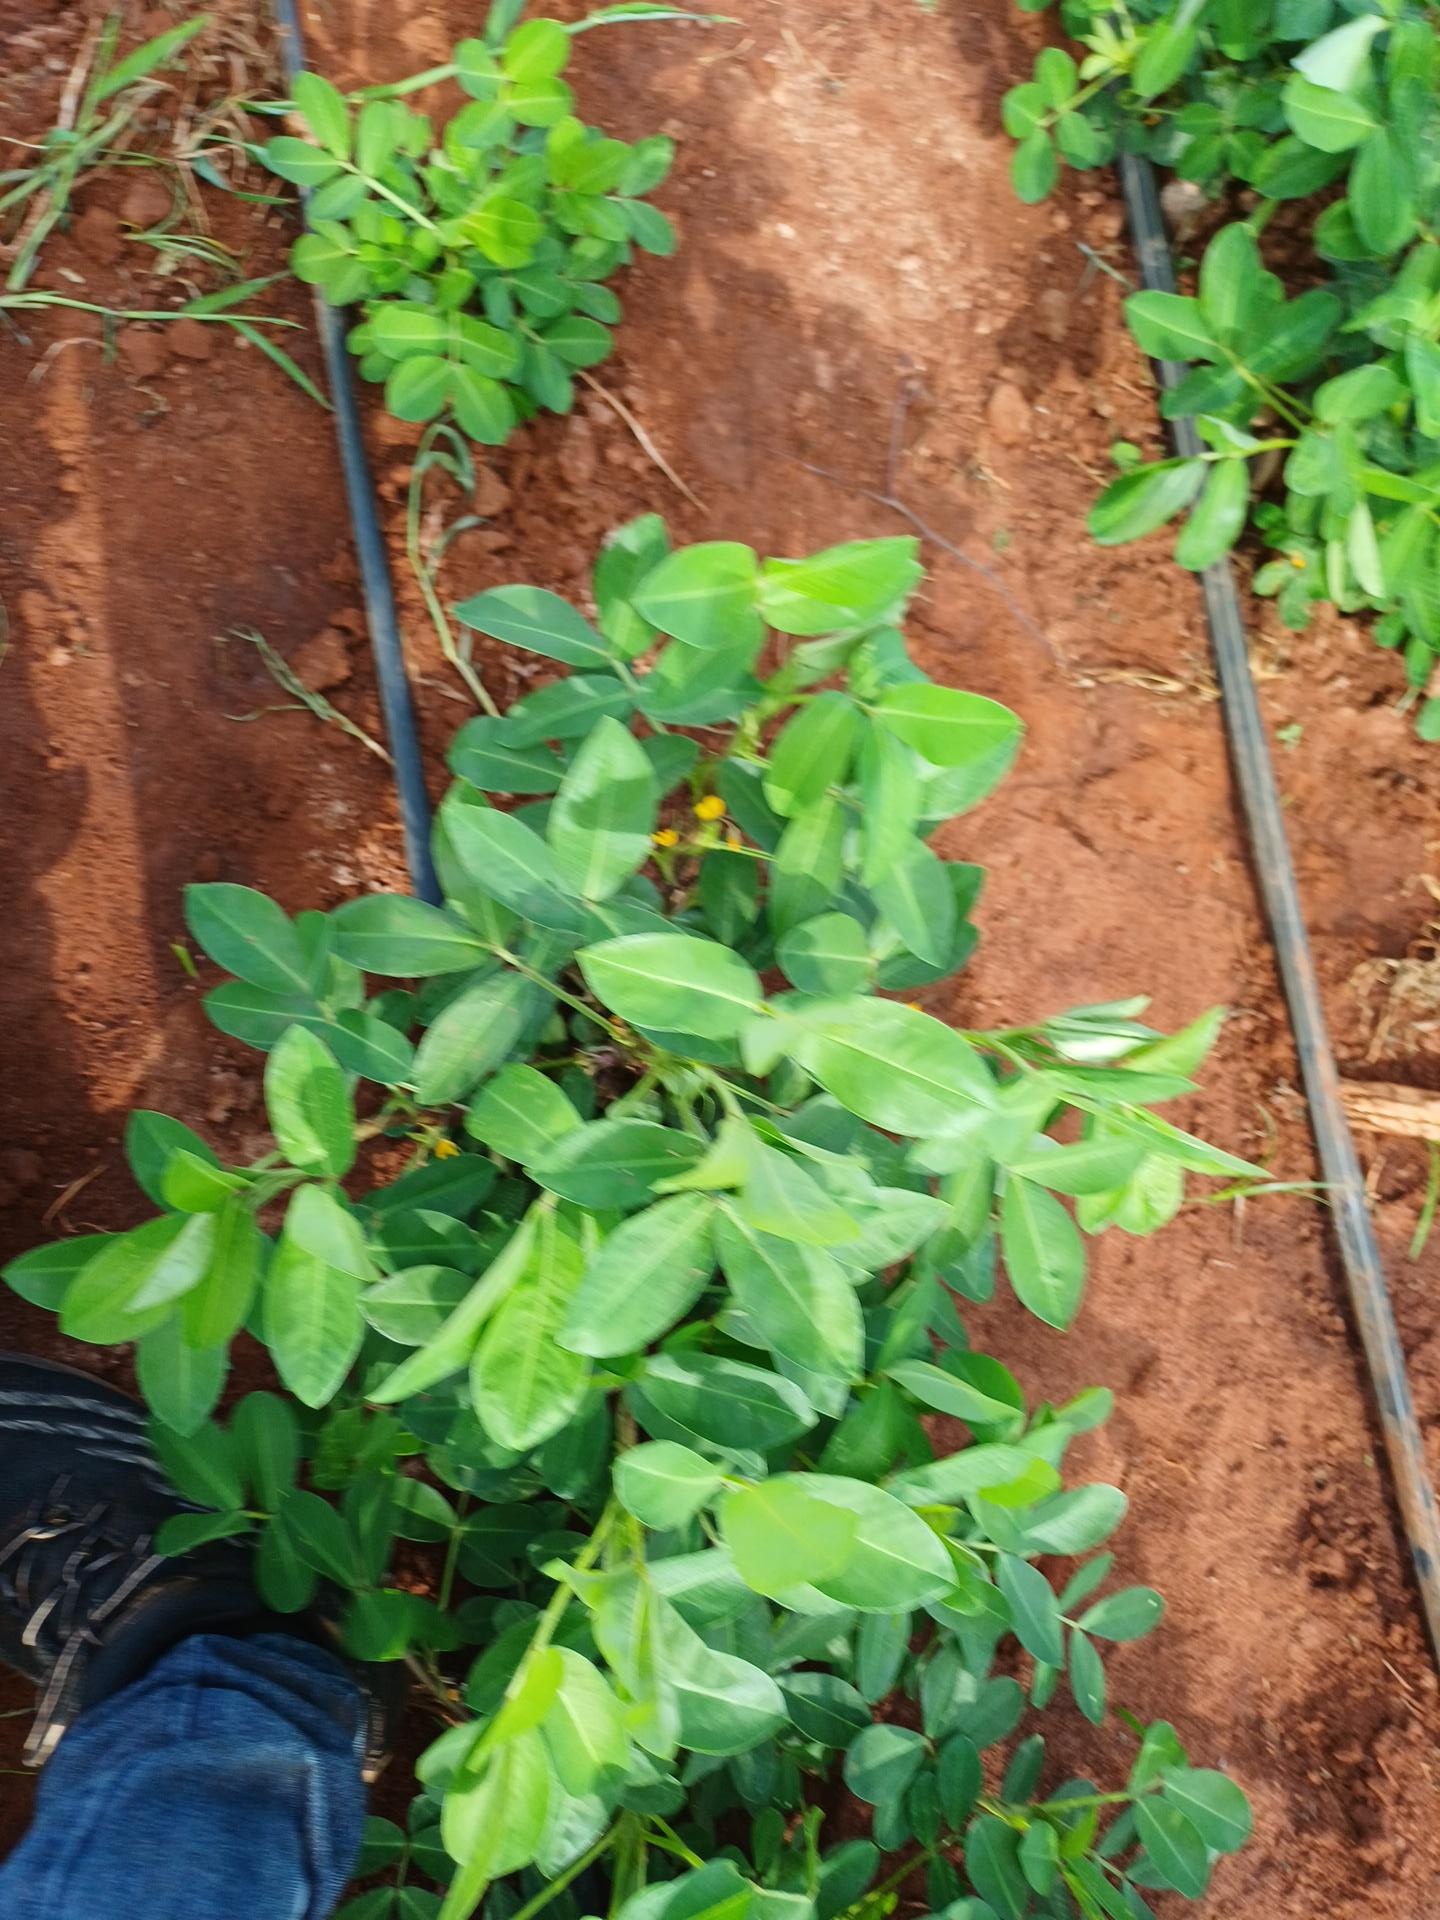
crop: groundnut
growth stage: flowering
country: Kenya
